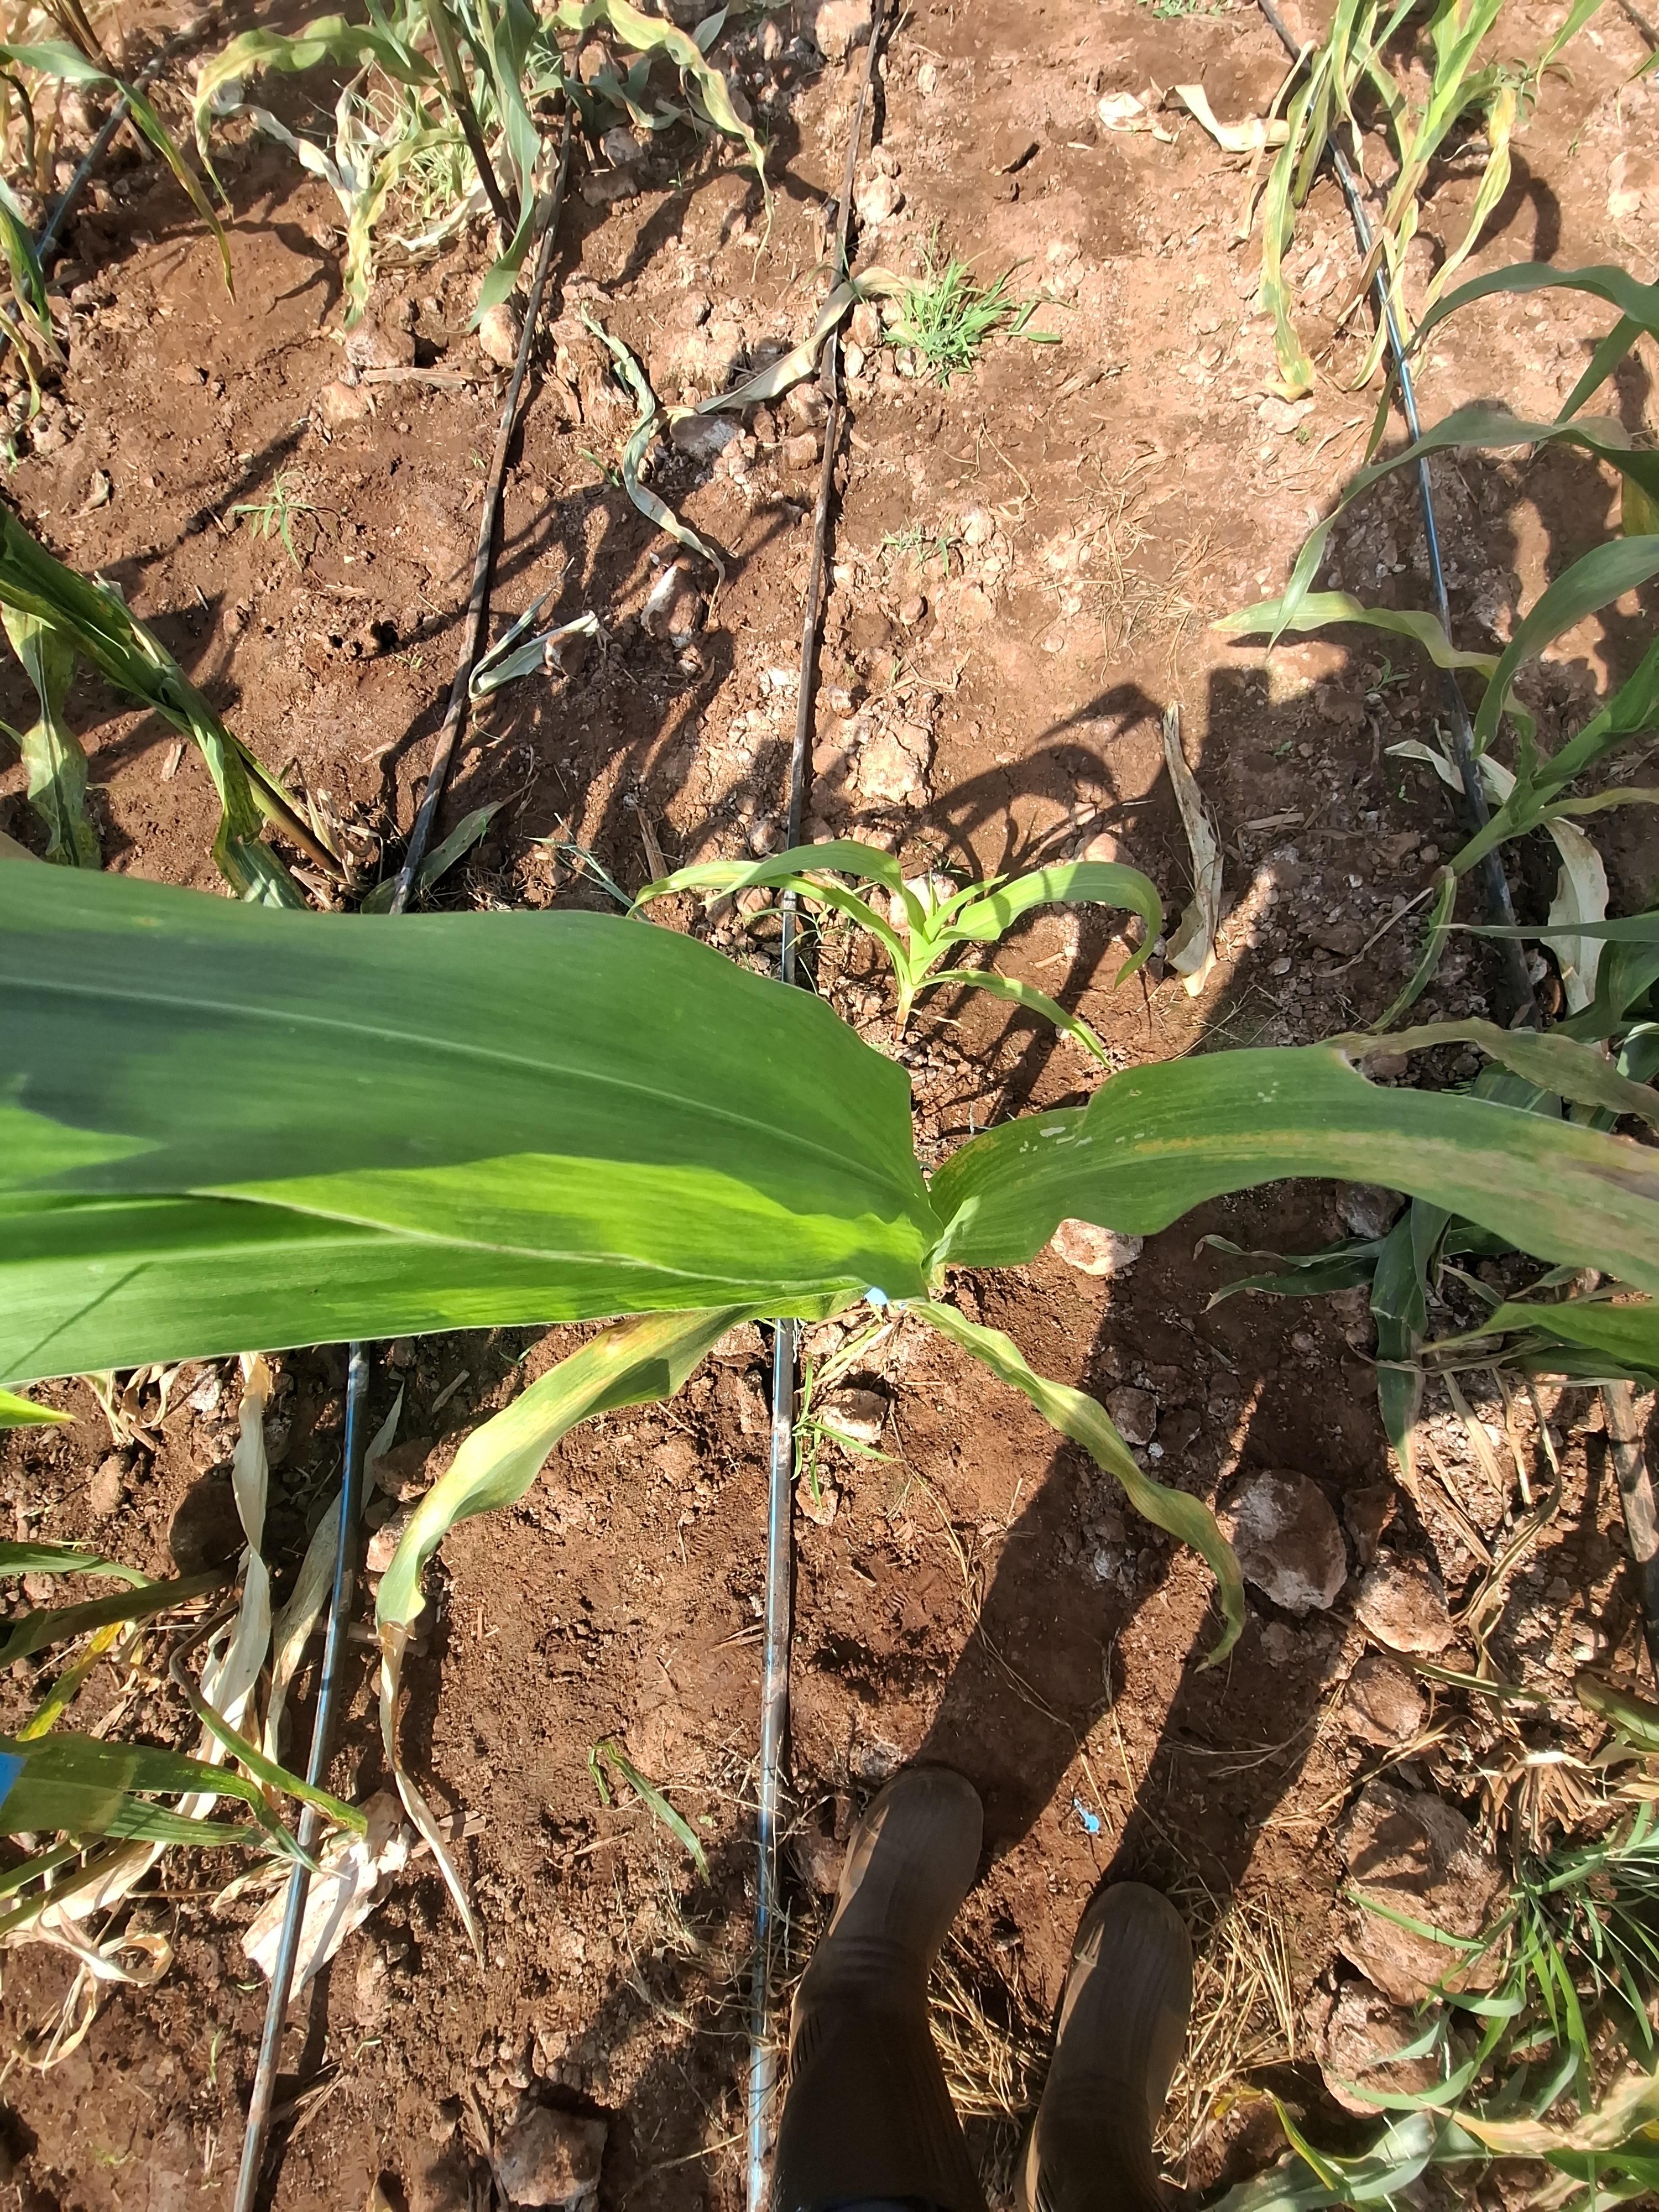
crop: maize
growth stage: flowering
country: Kenya
